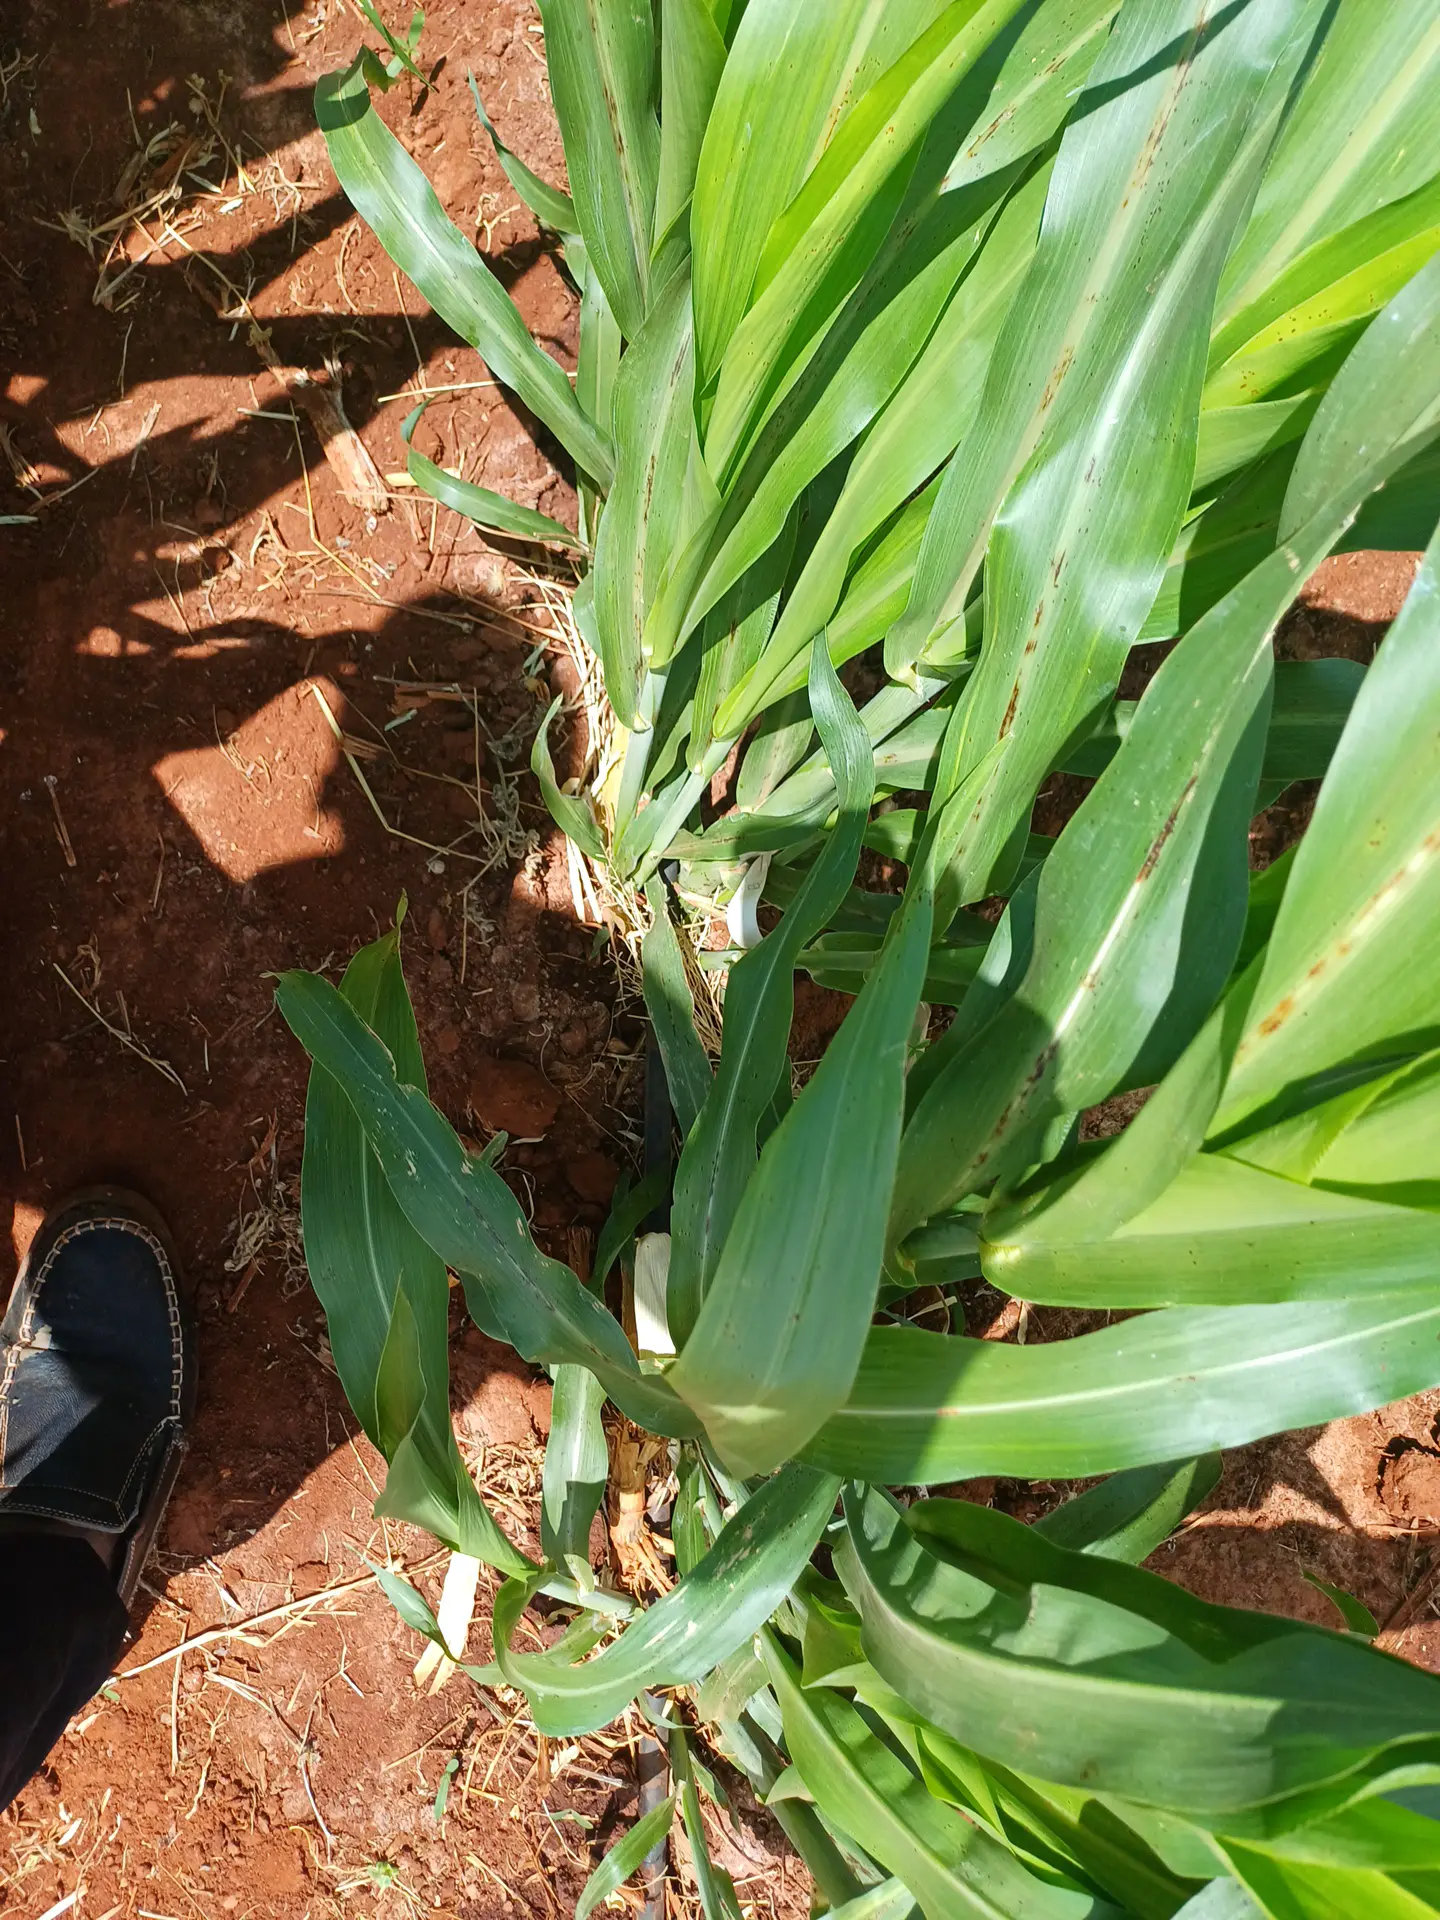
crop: sorghum
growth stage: vegetative
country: Kenya
